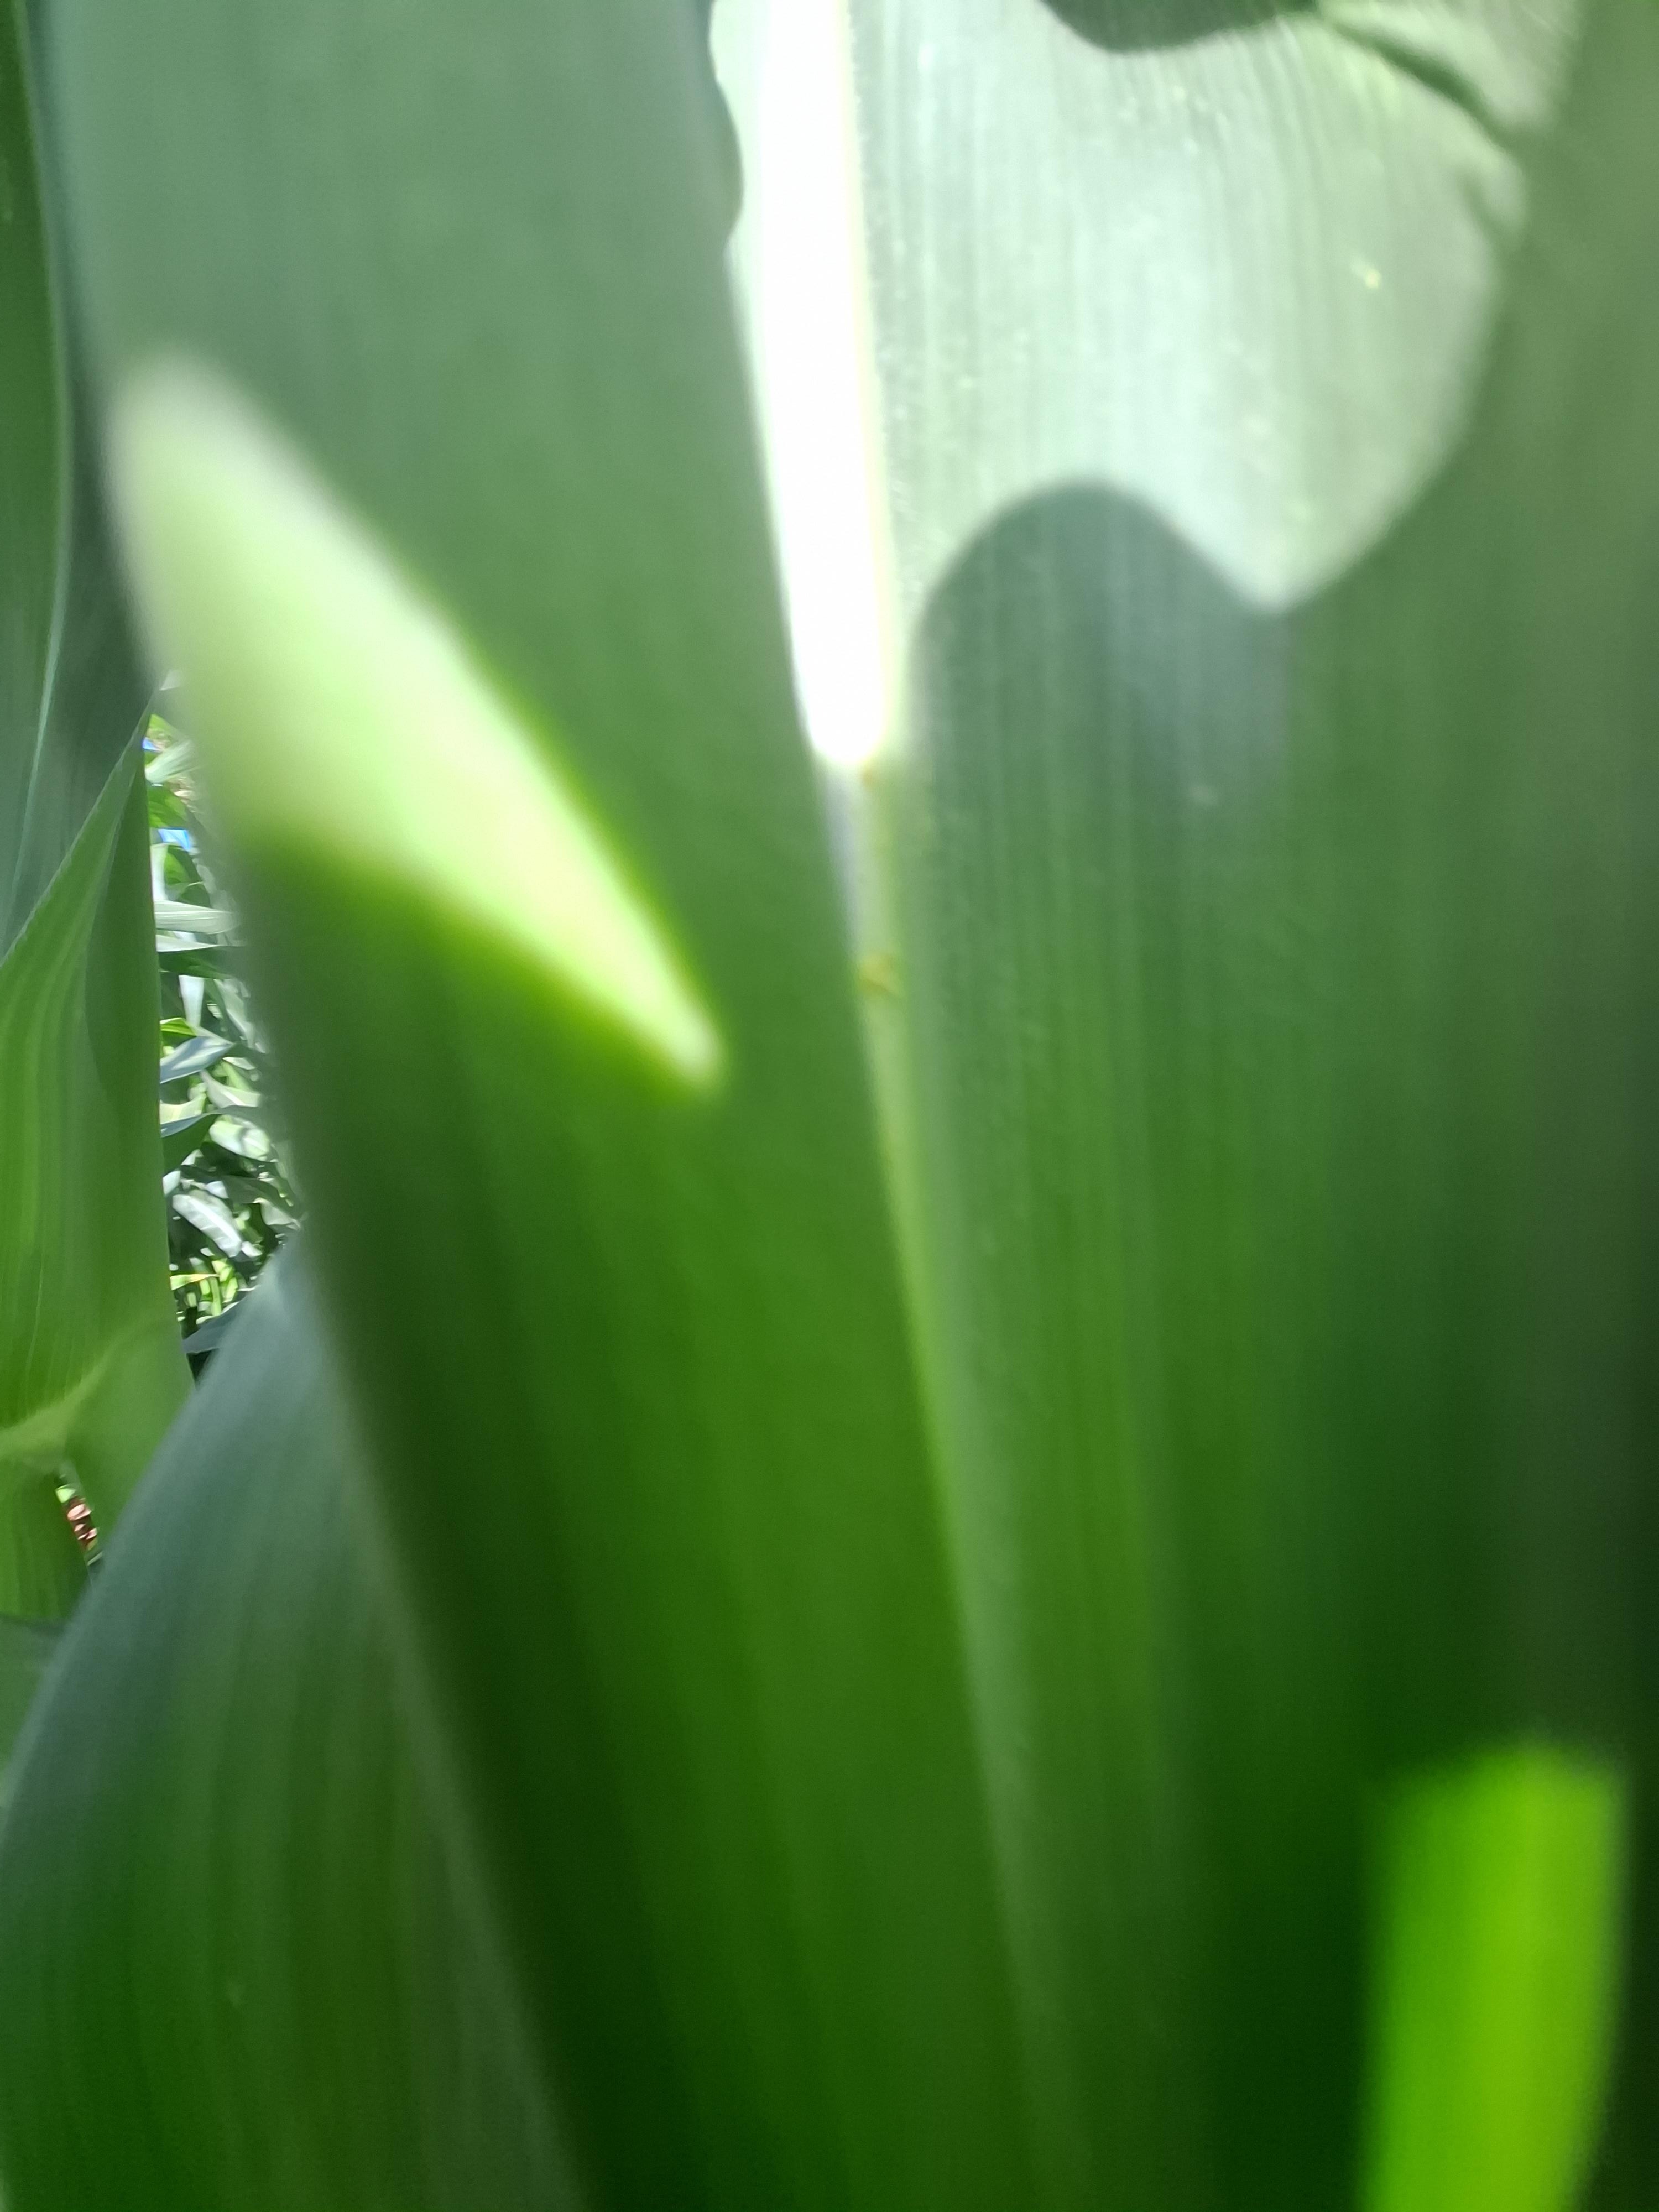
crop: maize
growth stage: flowering
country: Kenya
